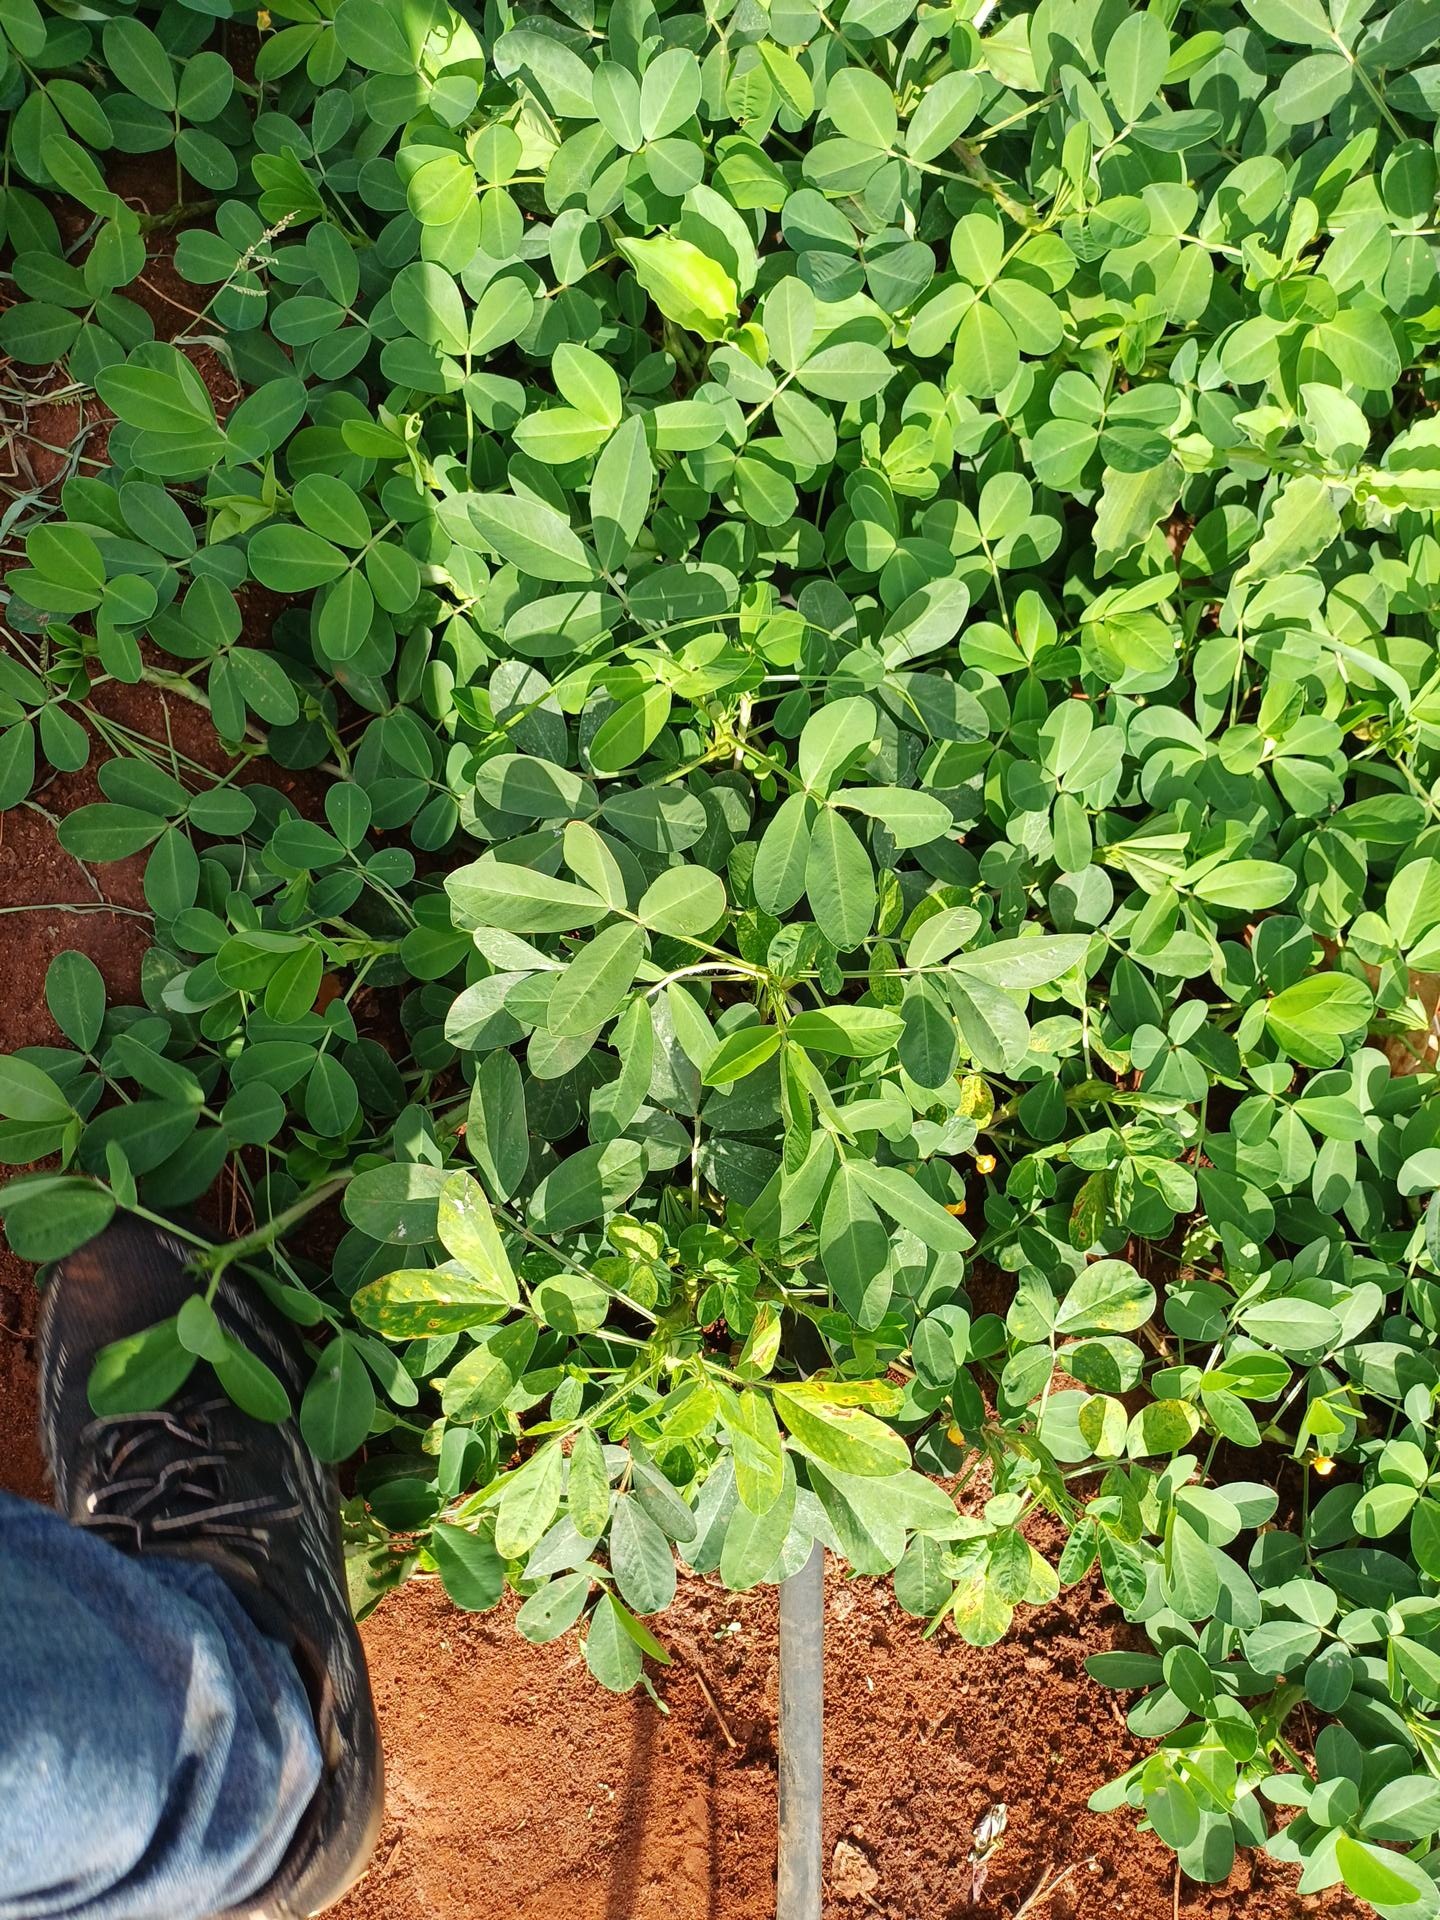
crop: groundnut
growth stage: flowering
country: Kenya
